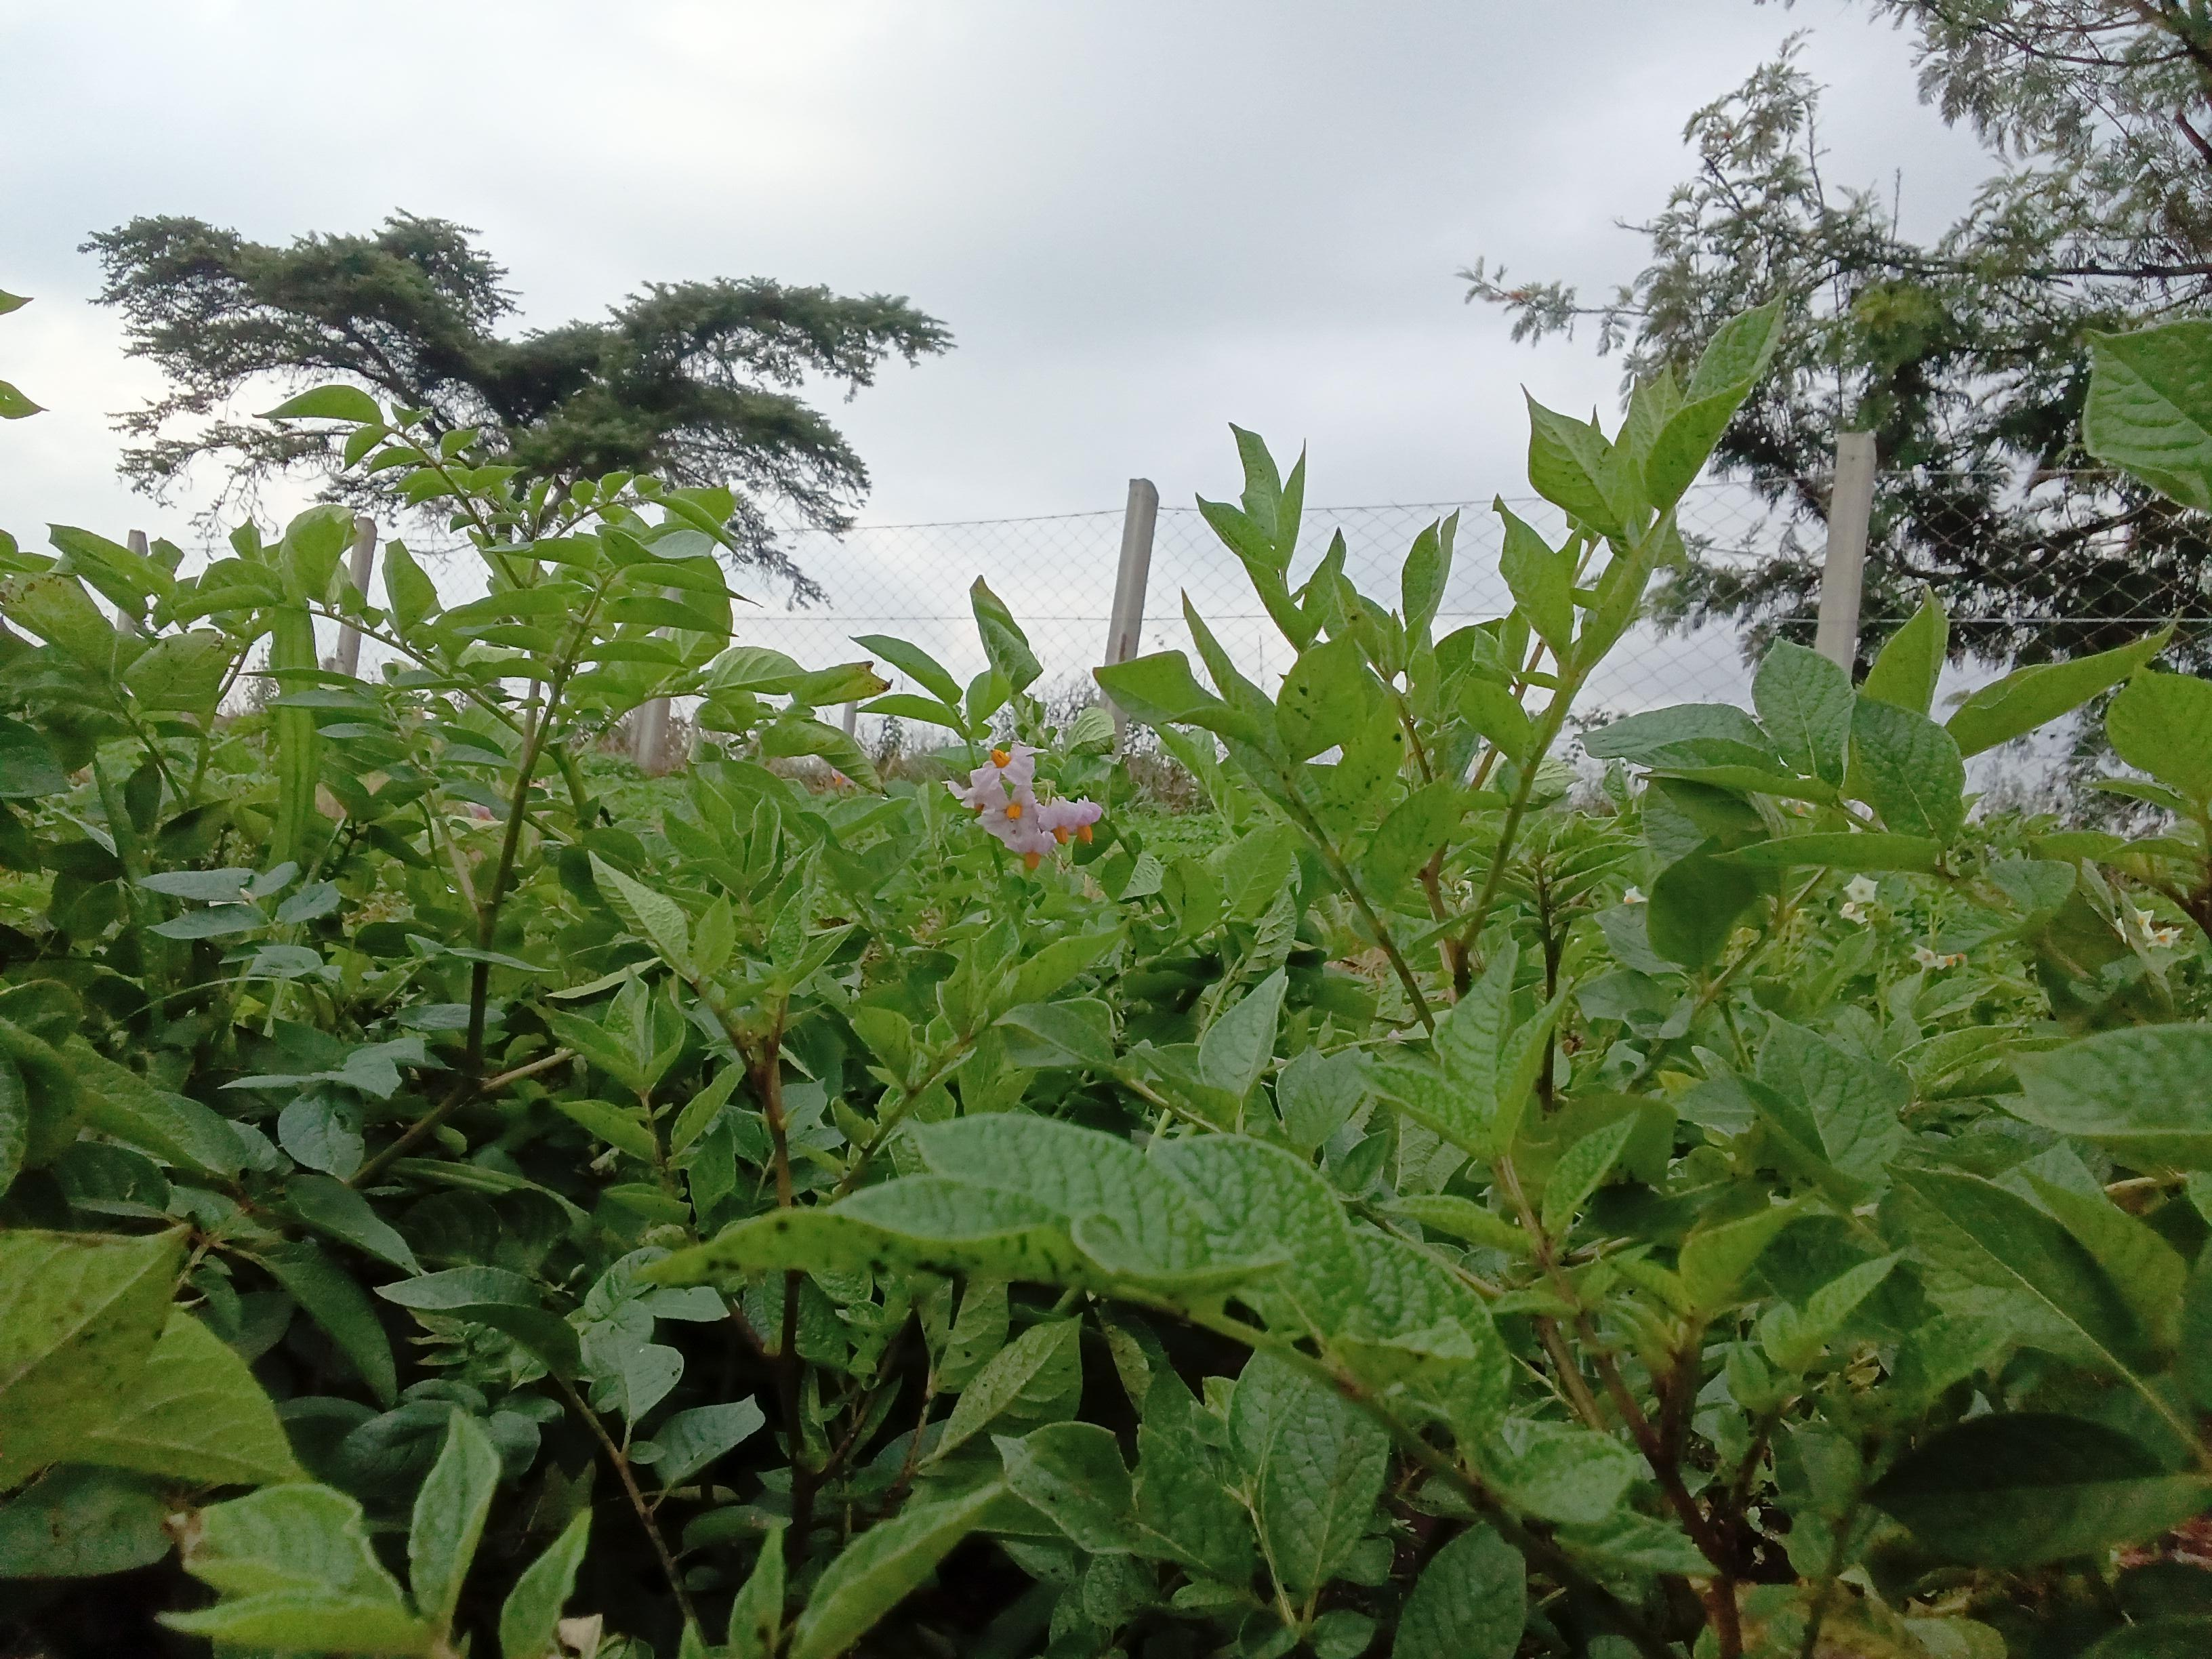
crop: potato
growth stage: vegetative
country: Kenya
